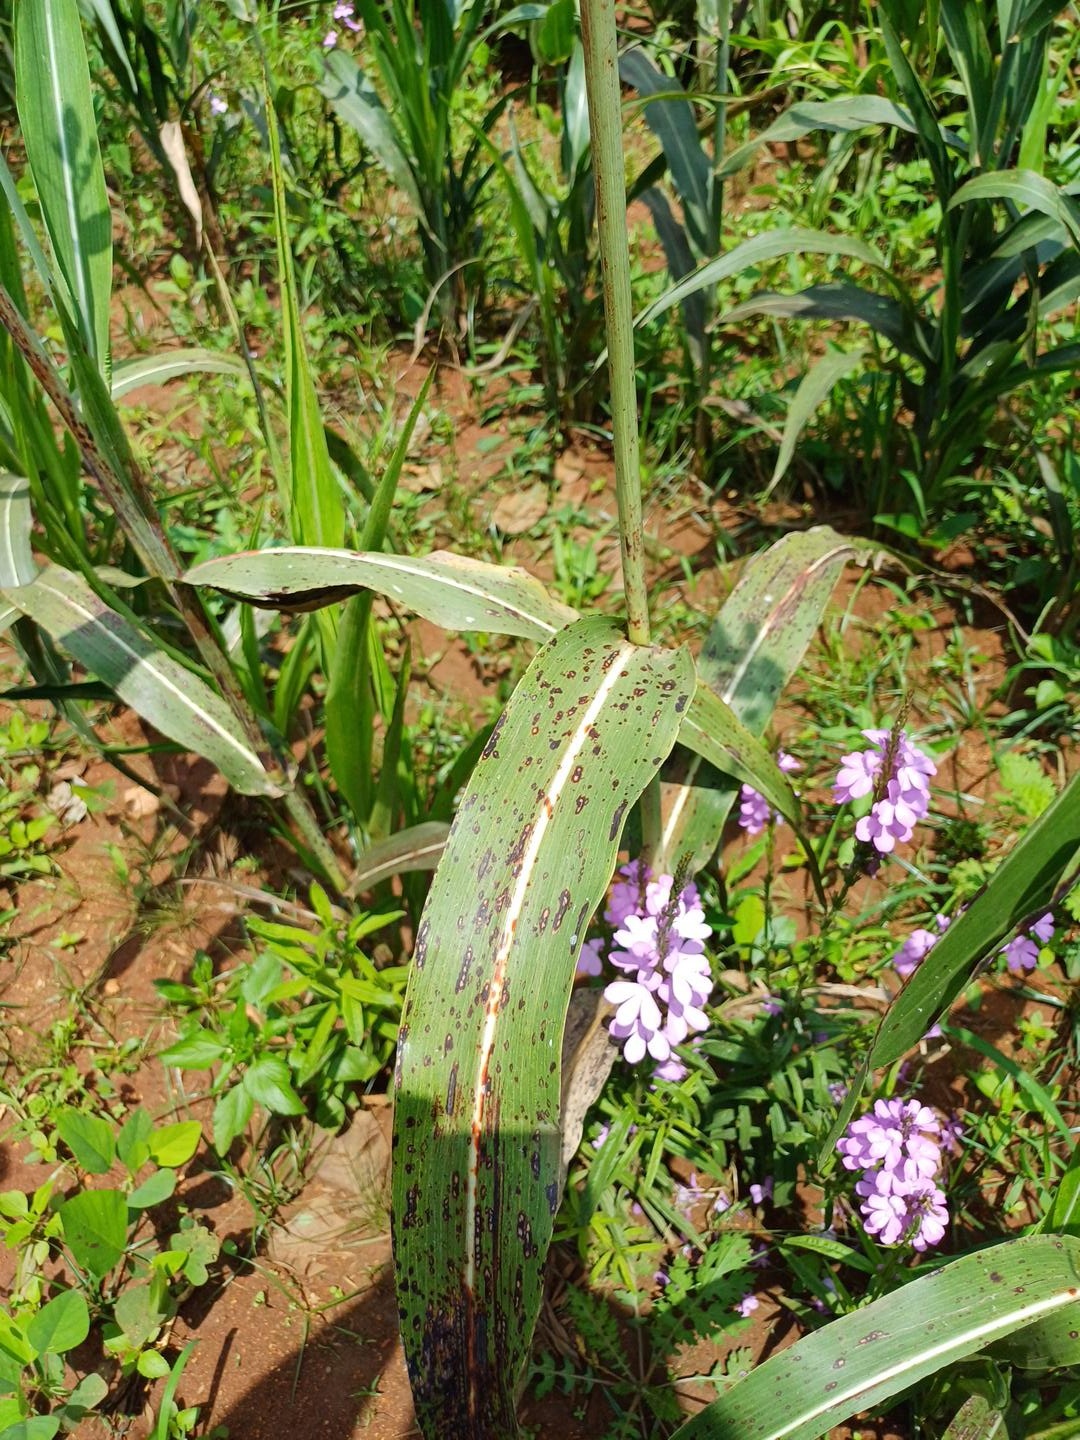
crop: sorghum
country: Kenya
